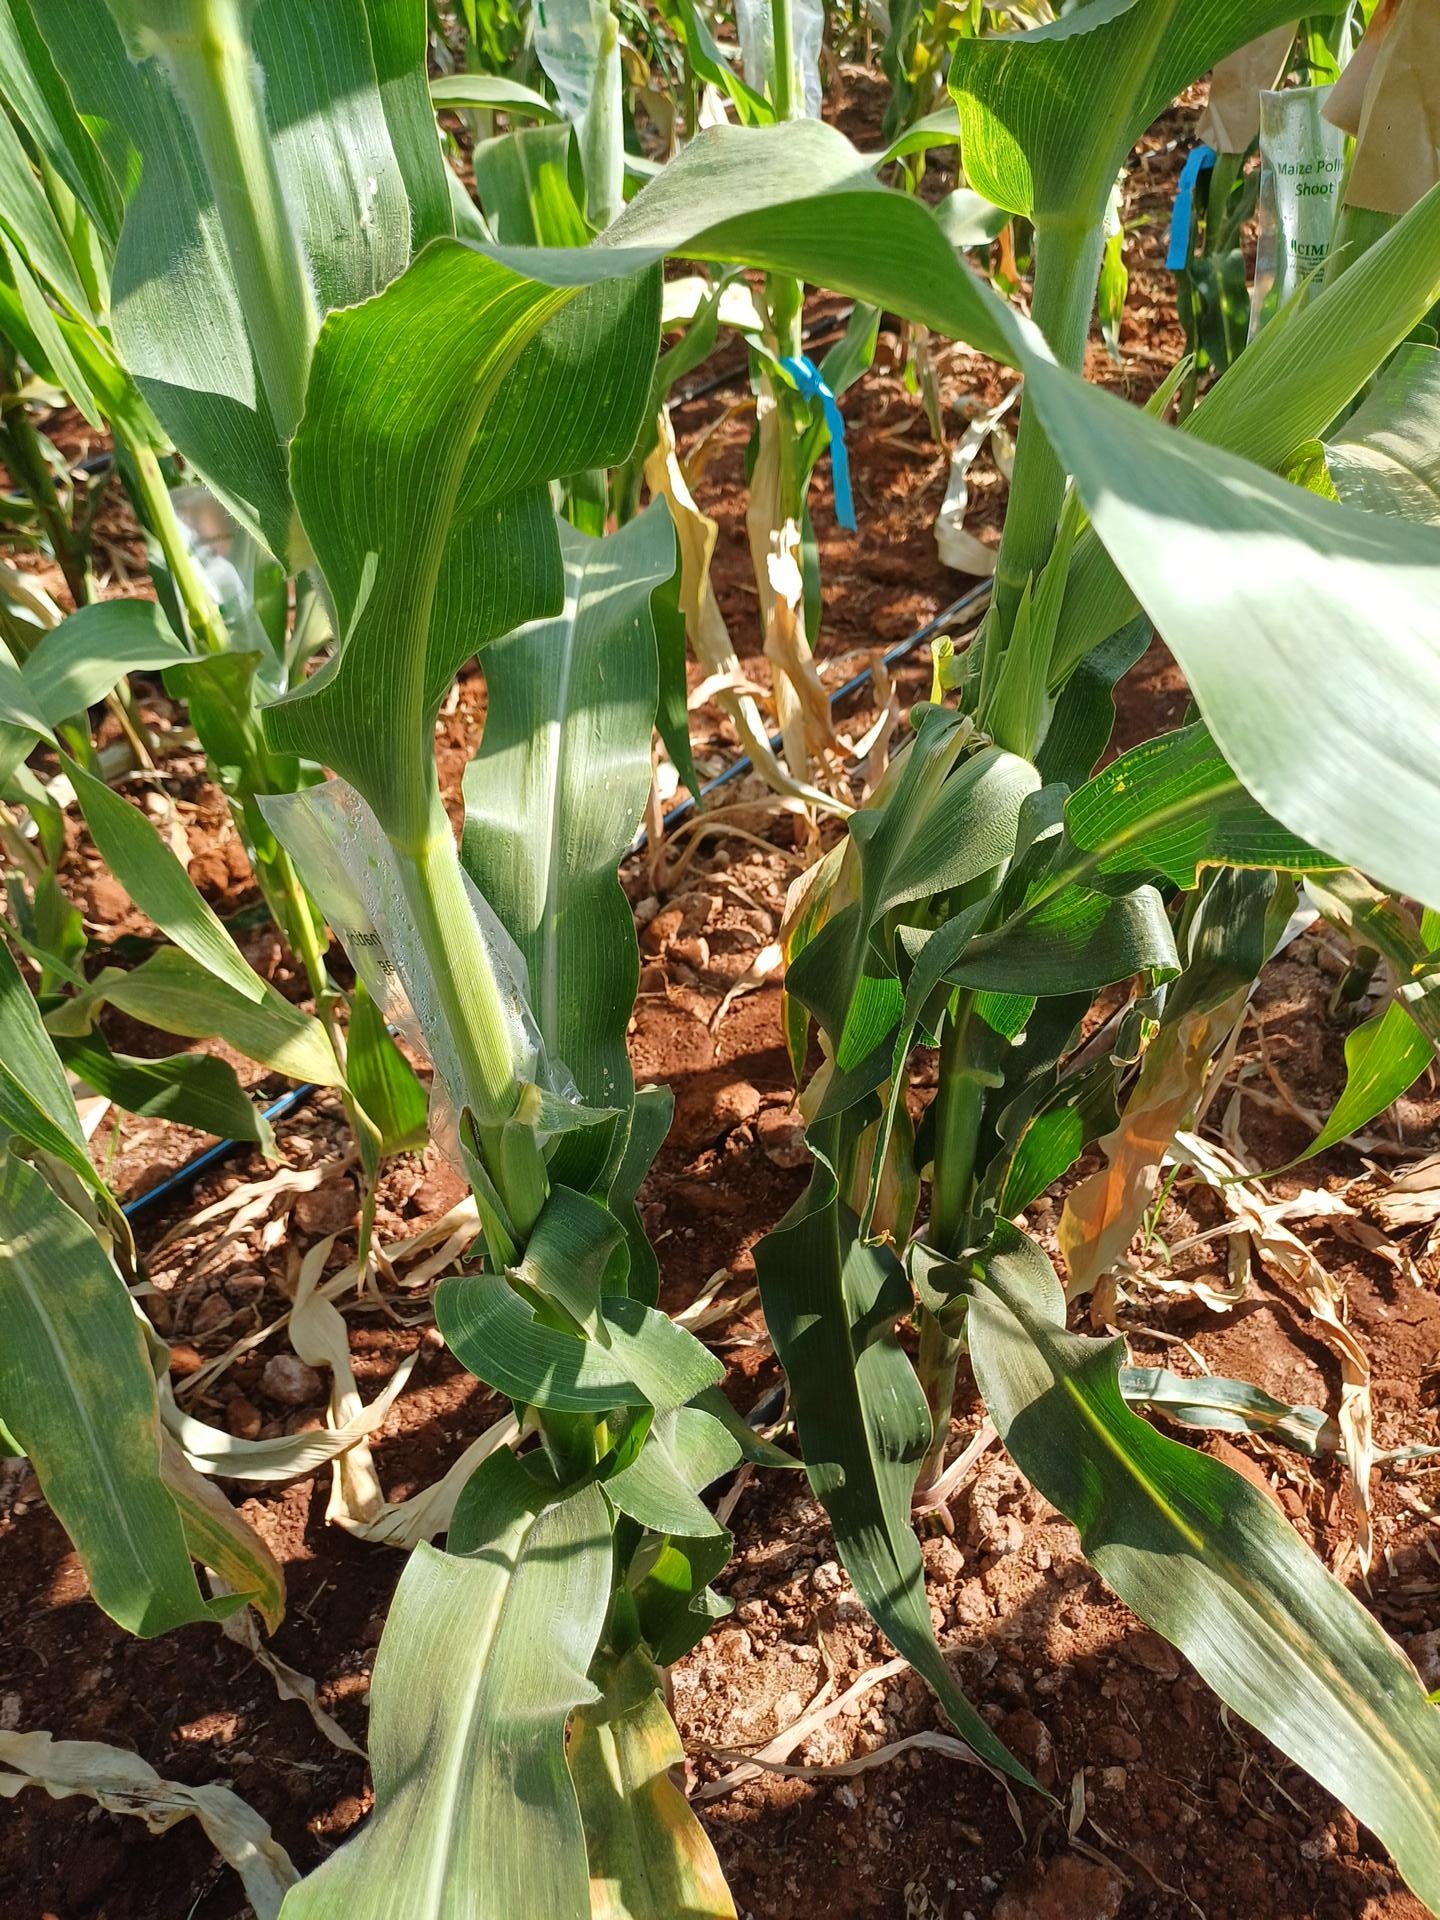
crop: maize
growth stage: flowering
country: Kenya
